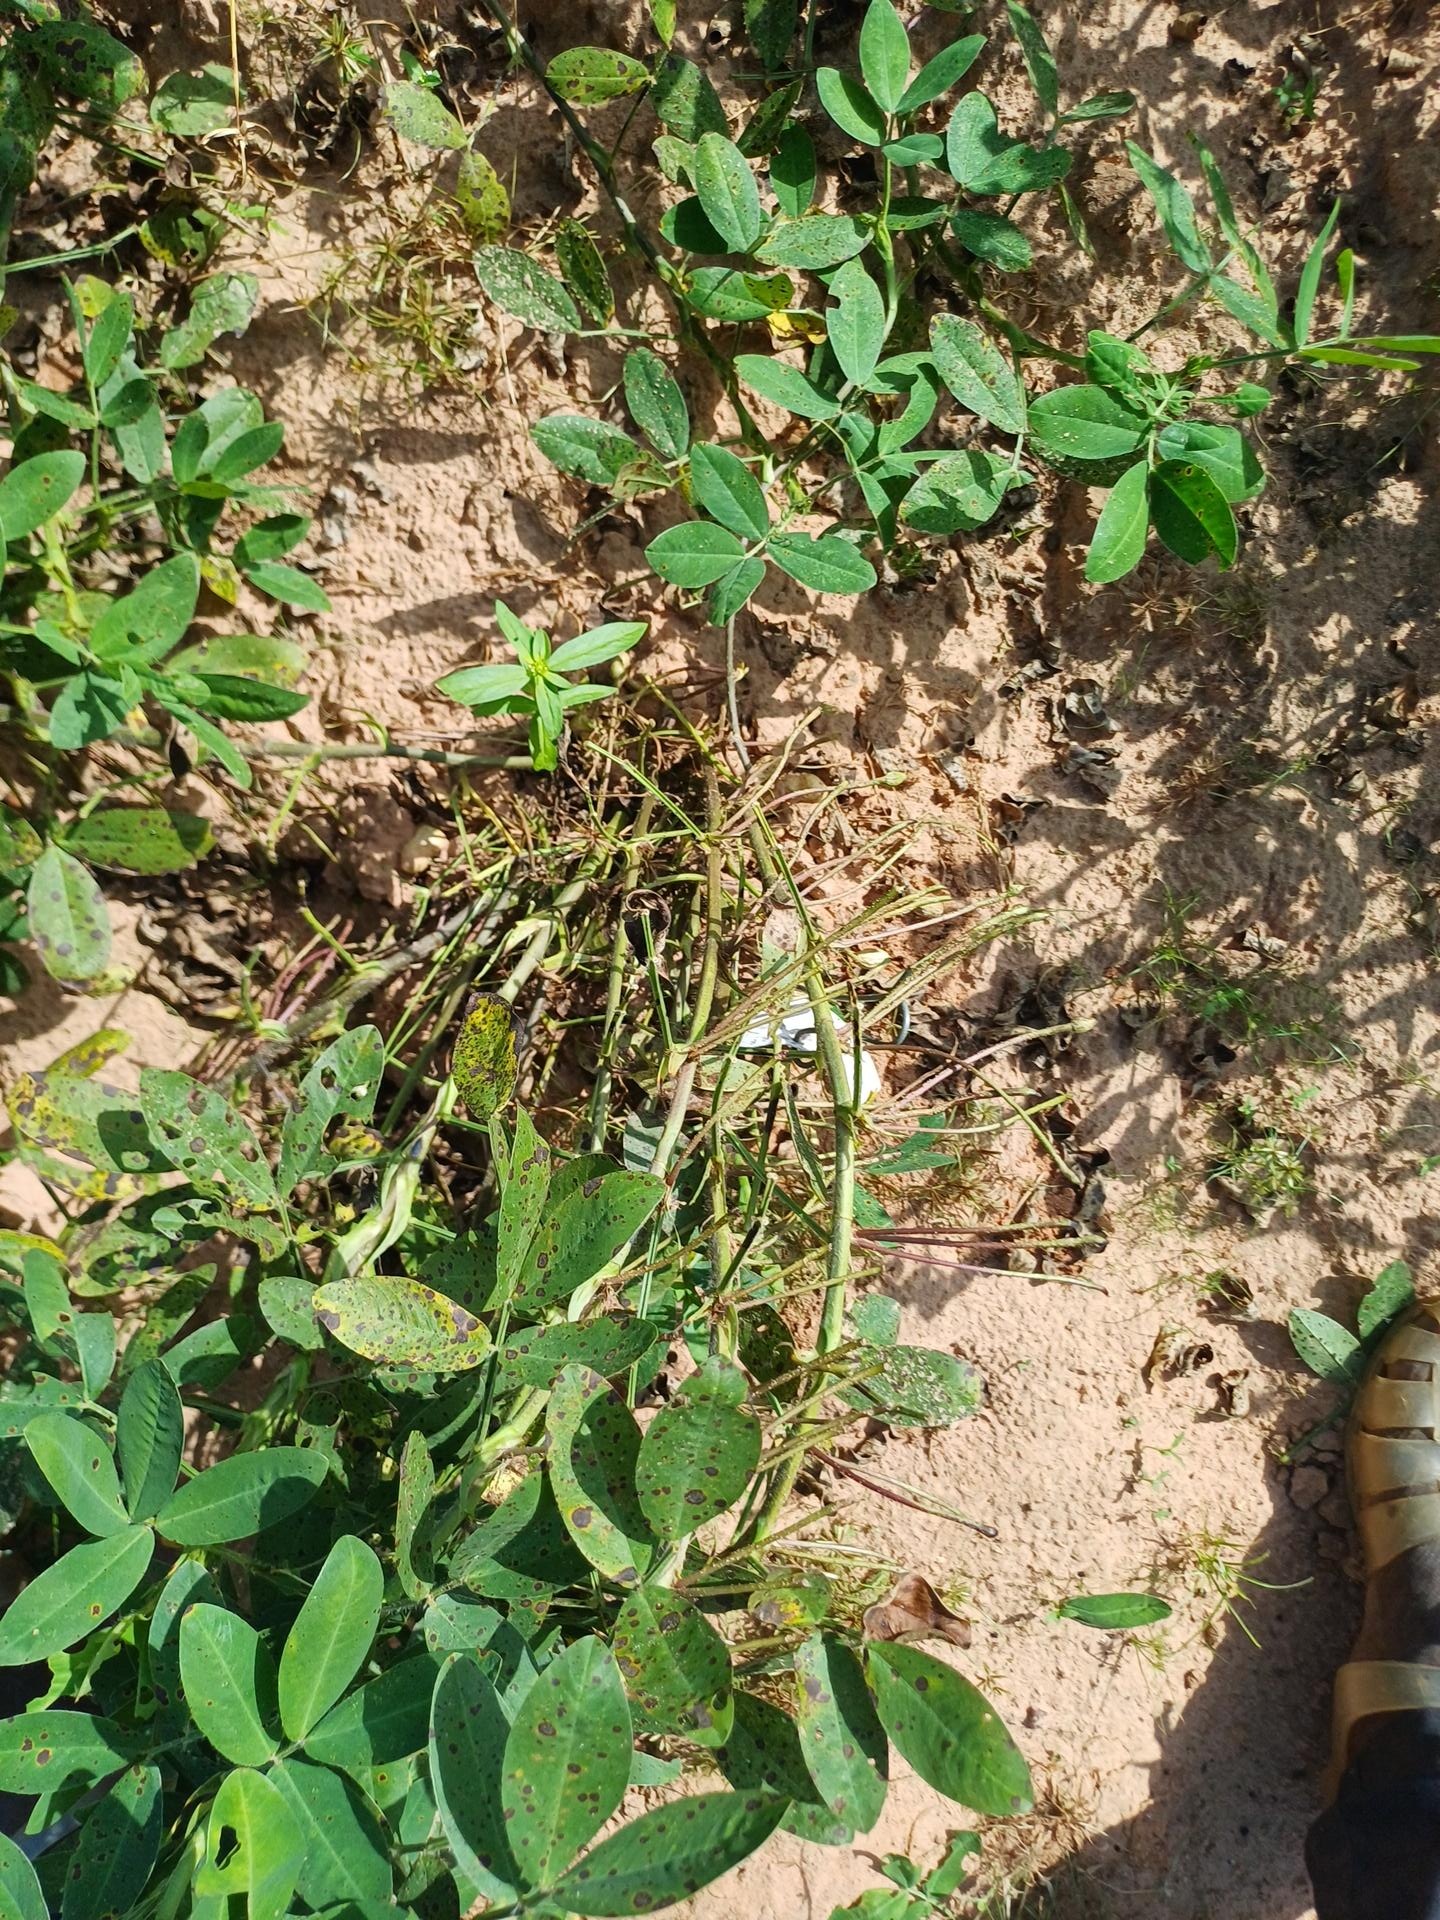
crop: groundnut
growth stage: flowering
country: Senegal
